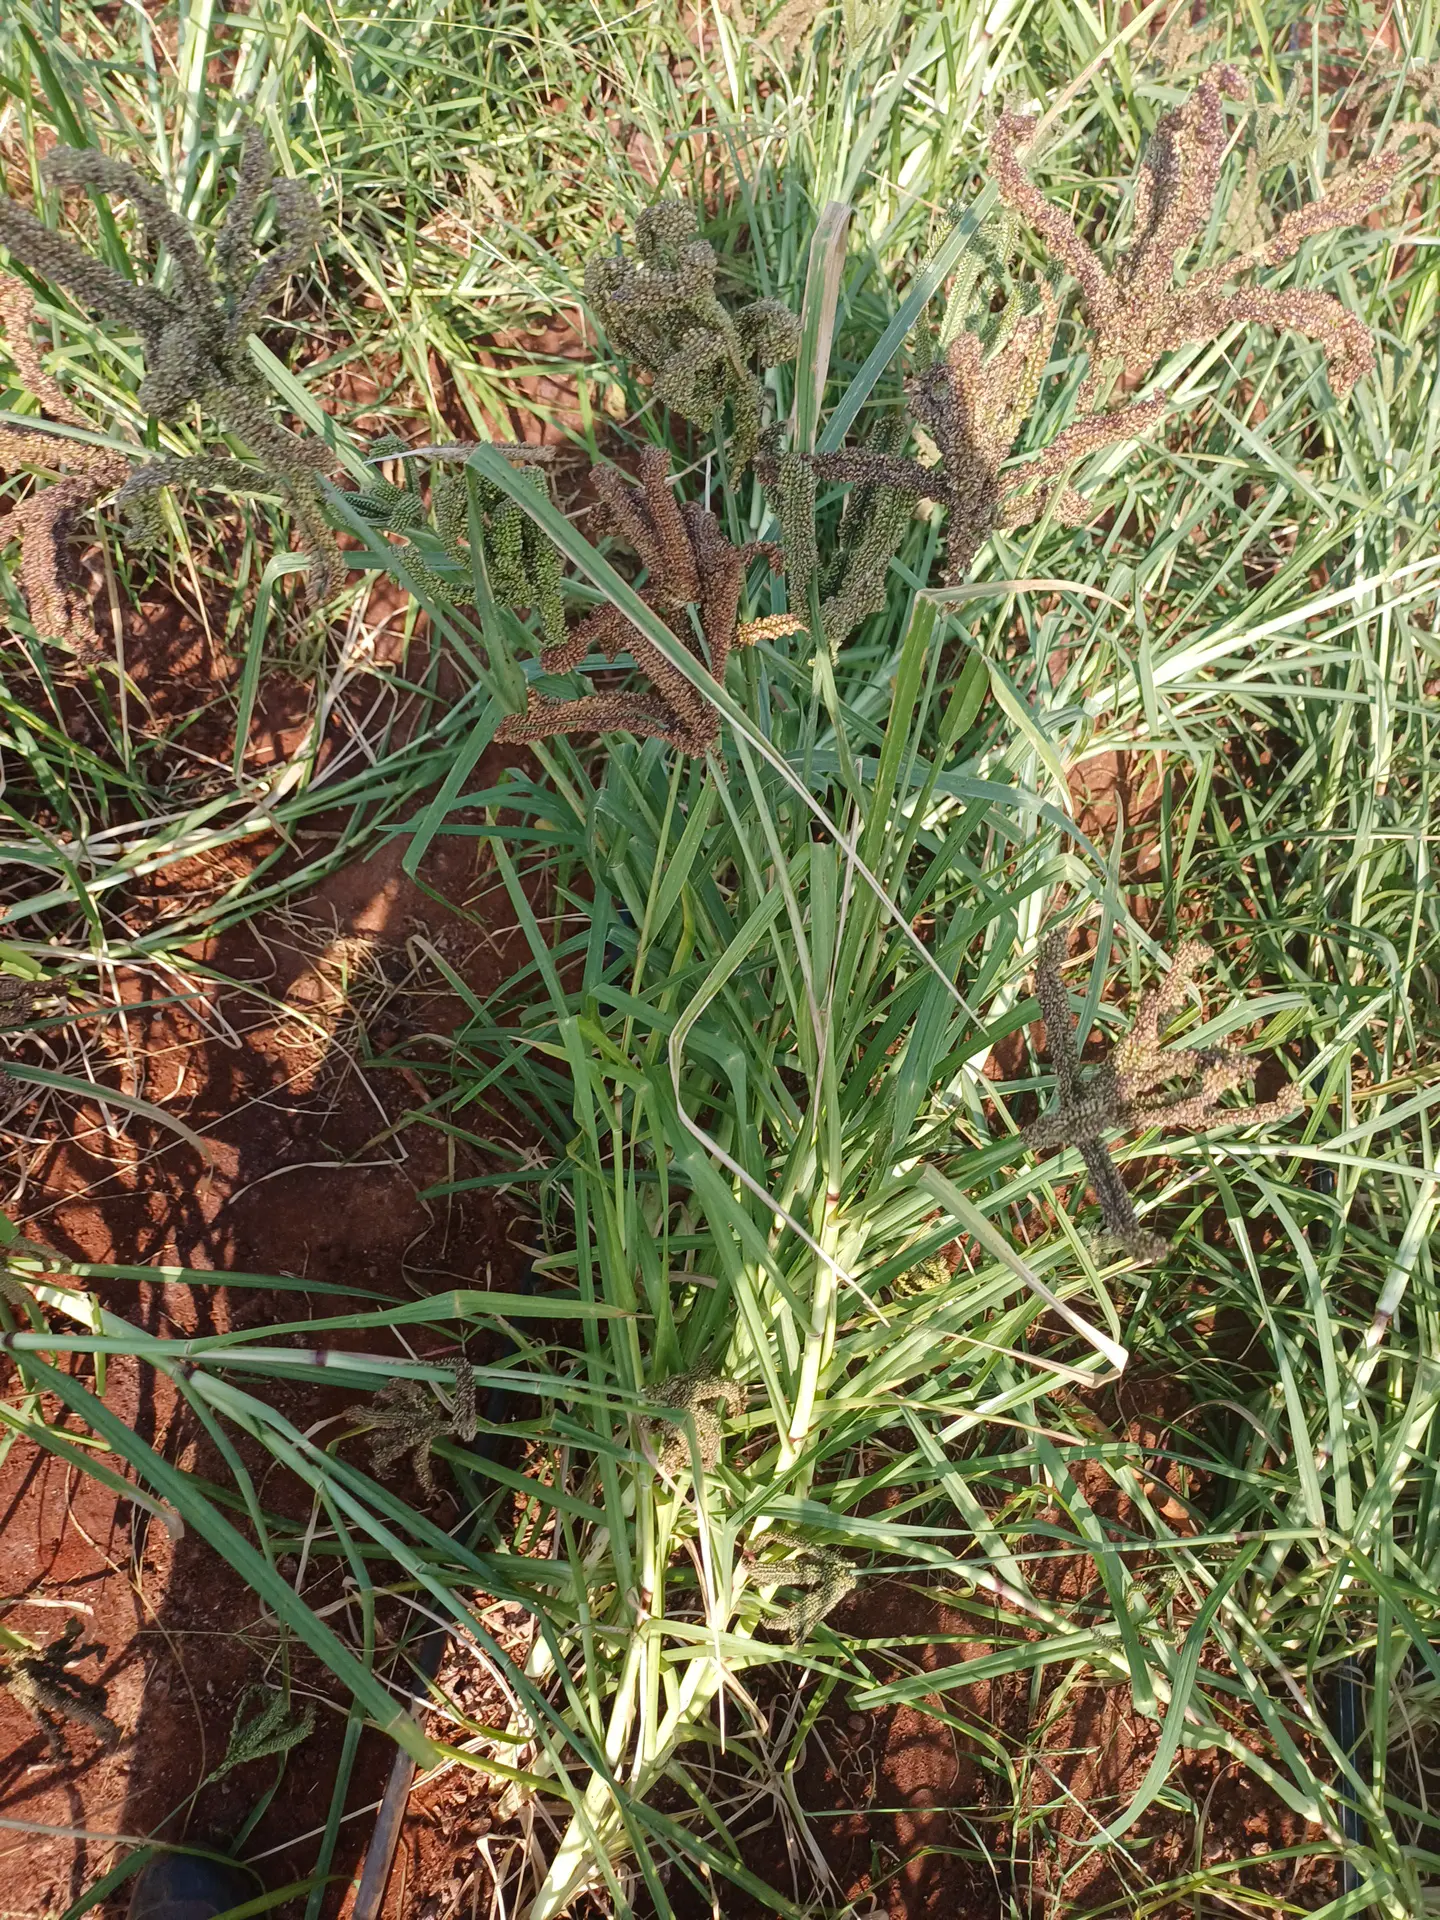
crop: finger millet
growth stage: filling grain
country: Kenya
